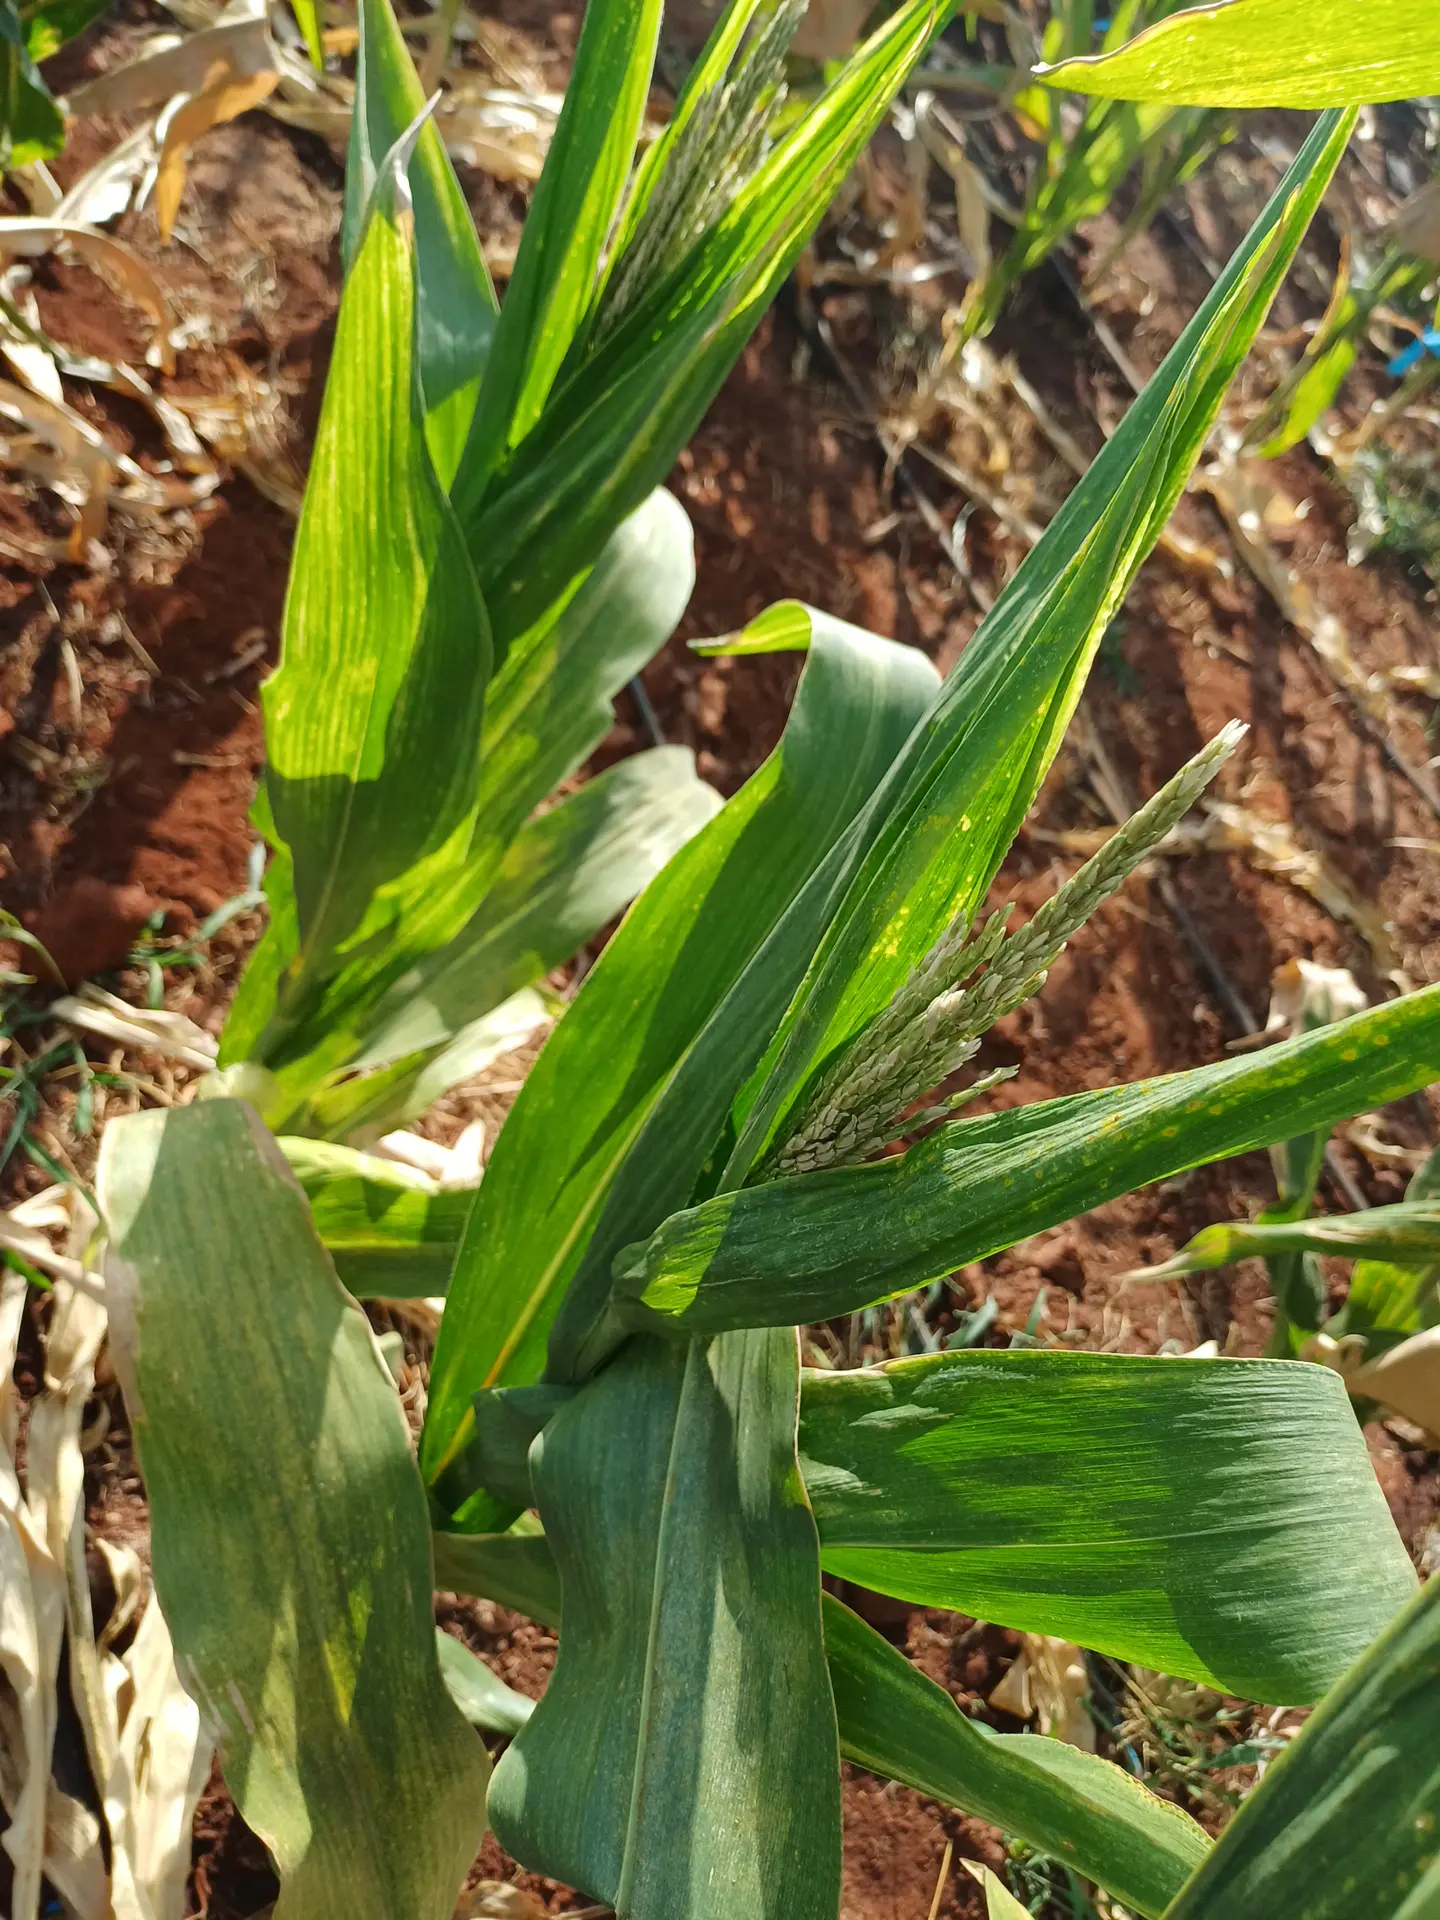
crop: maize
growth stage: flowering
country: Kenya
